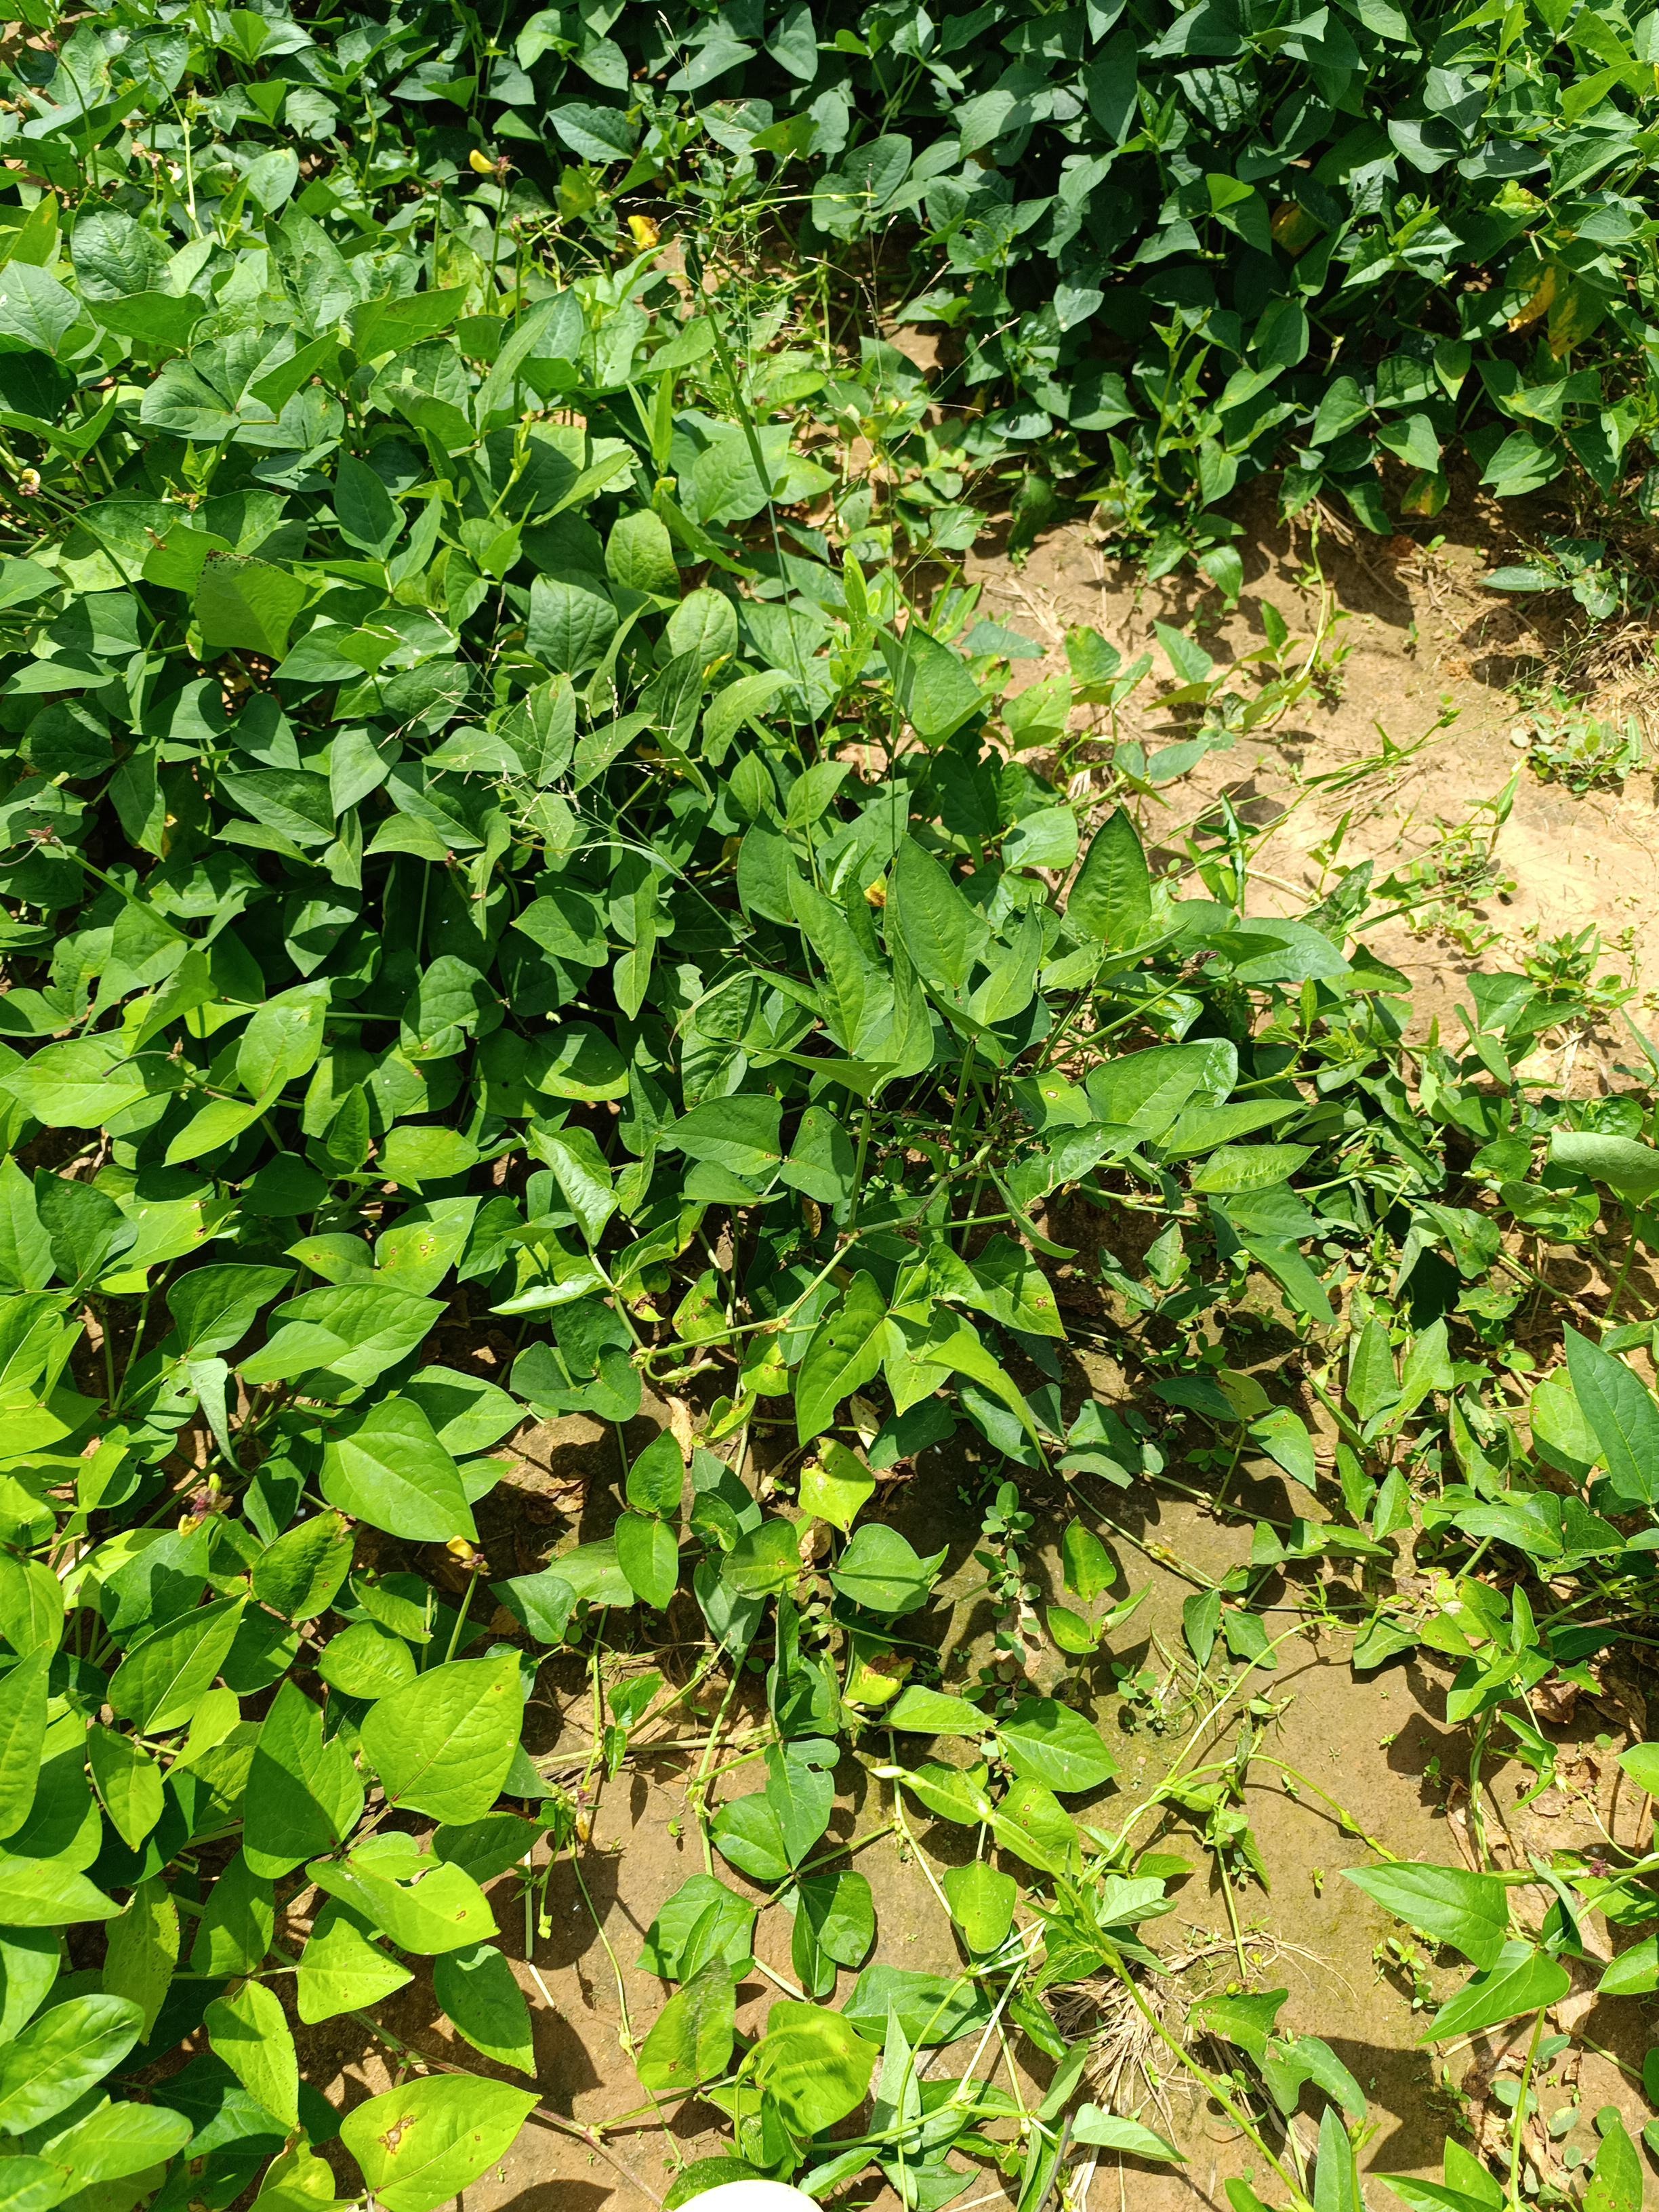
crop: cowpea
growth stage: development pod
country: Nigeria
